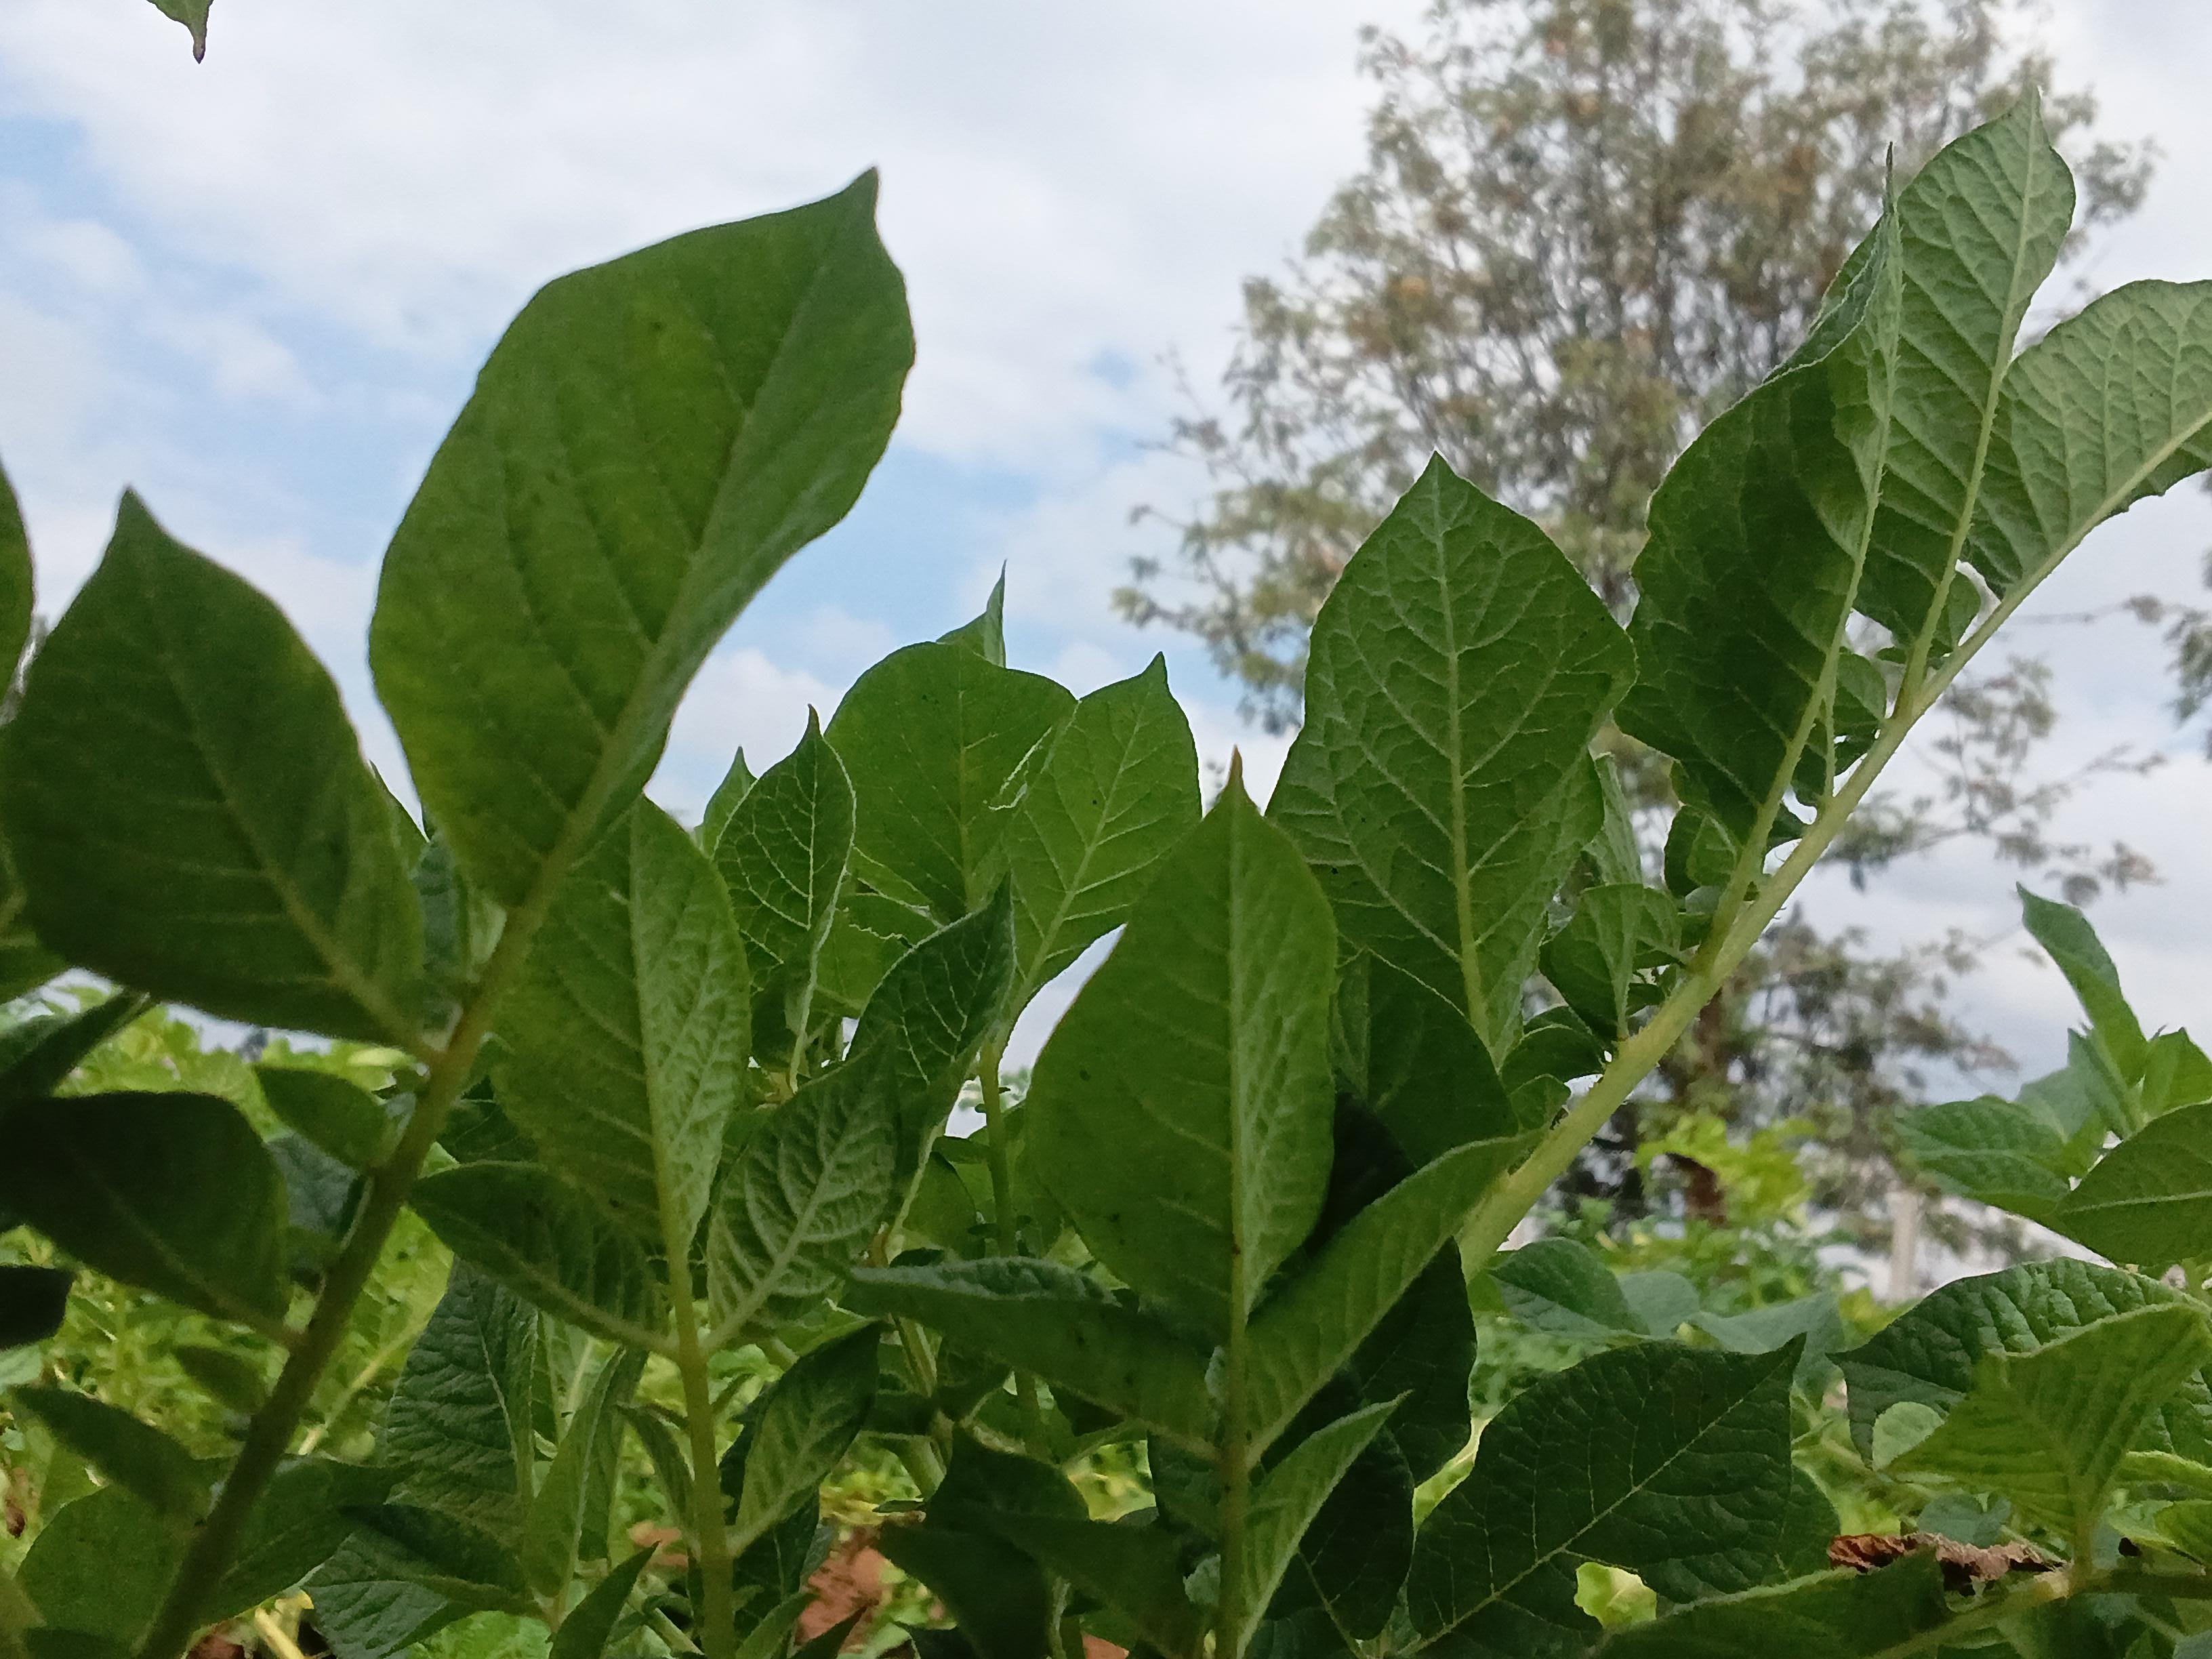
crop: potato
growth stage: vegetative
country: Kenya
